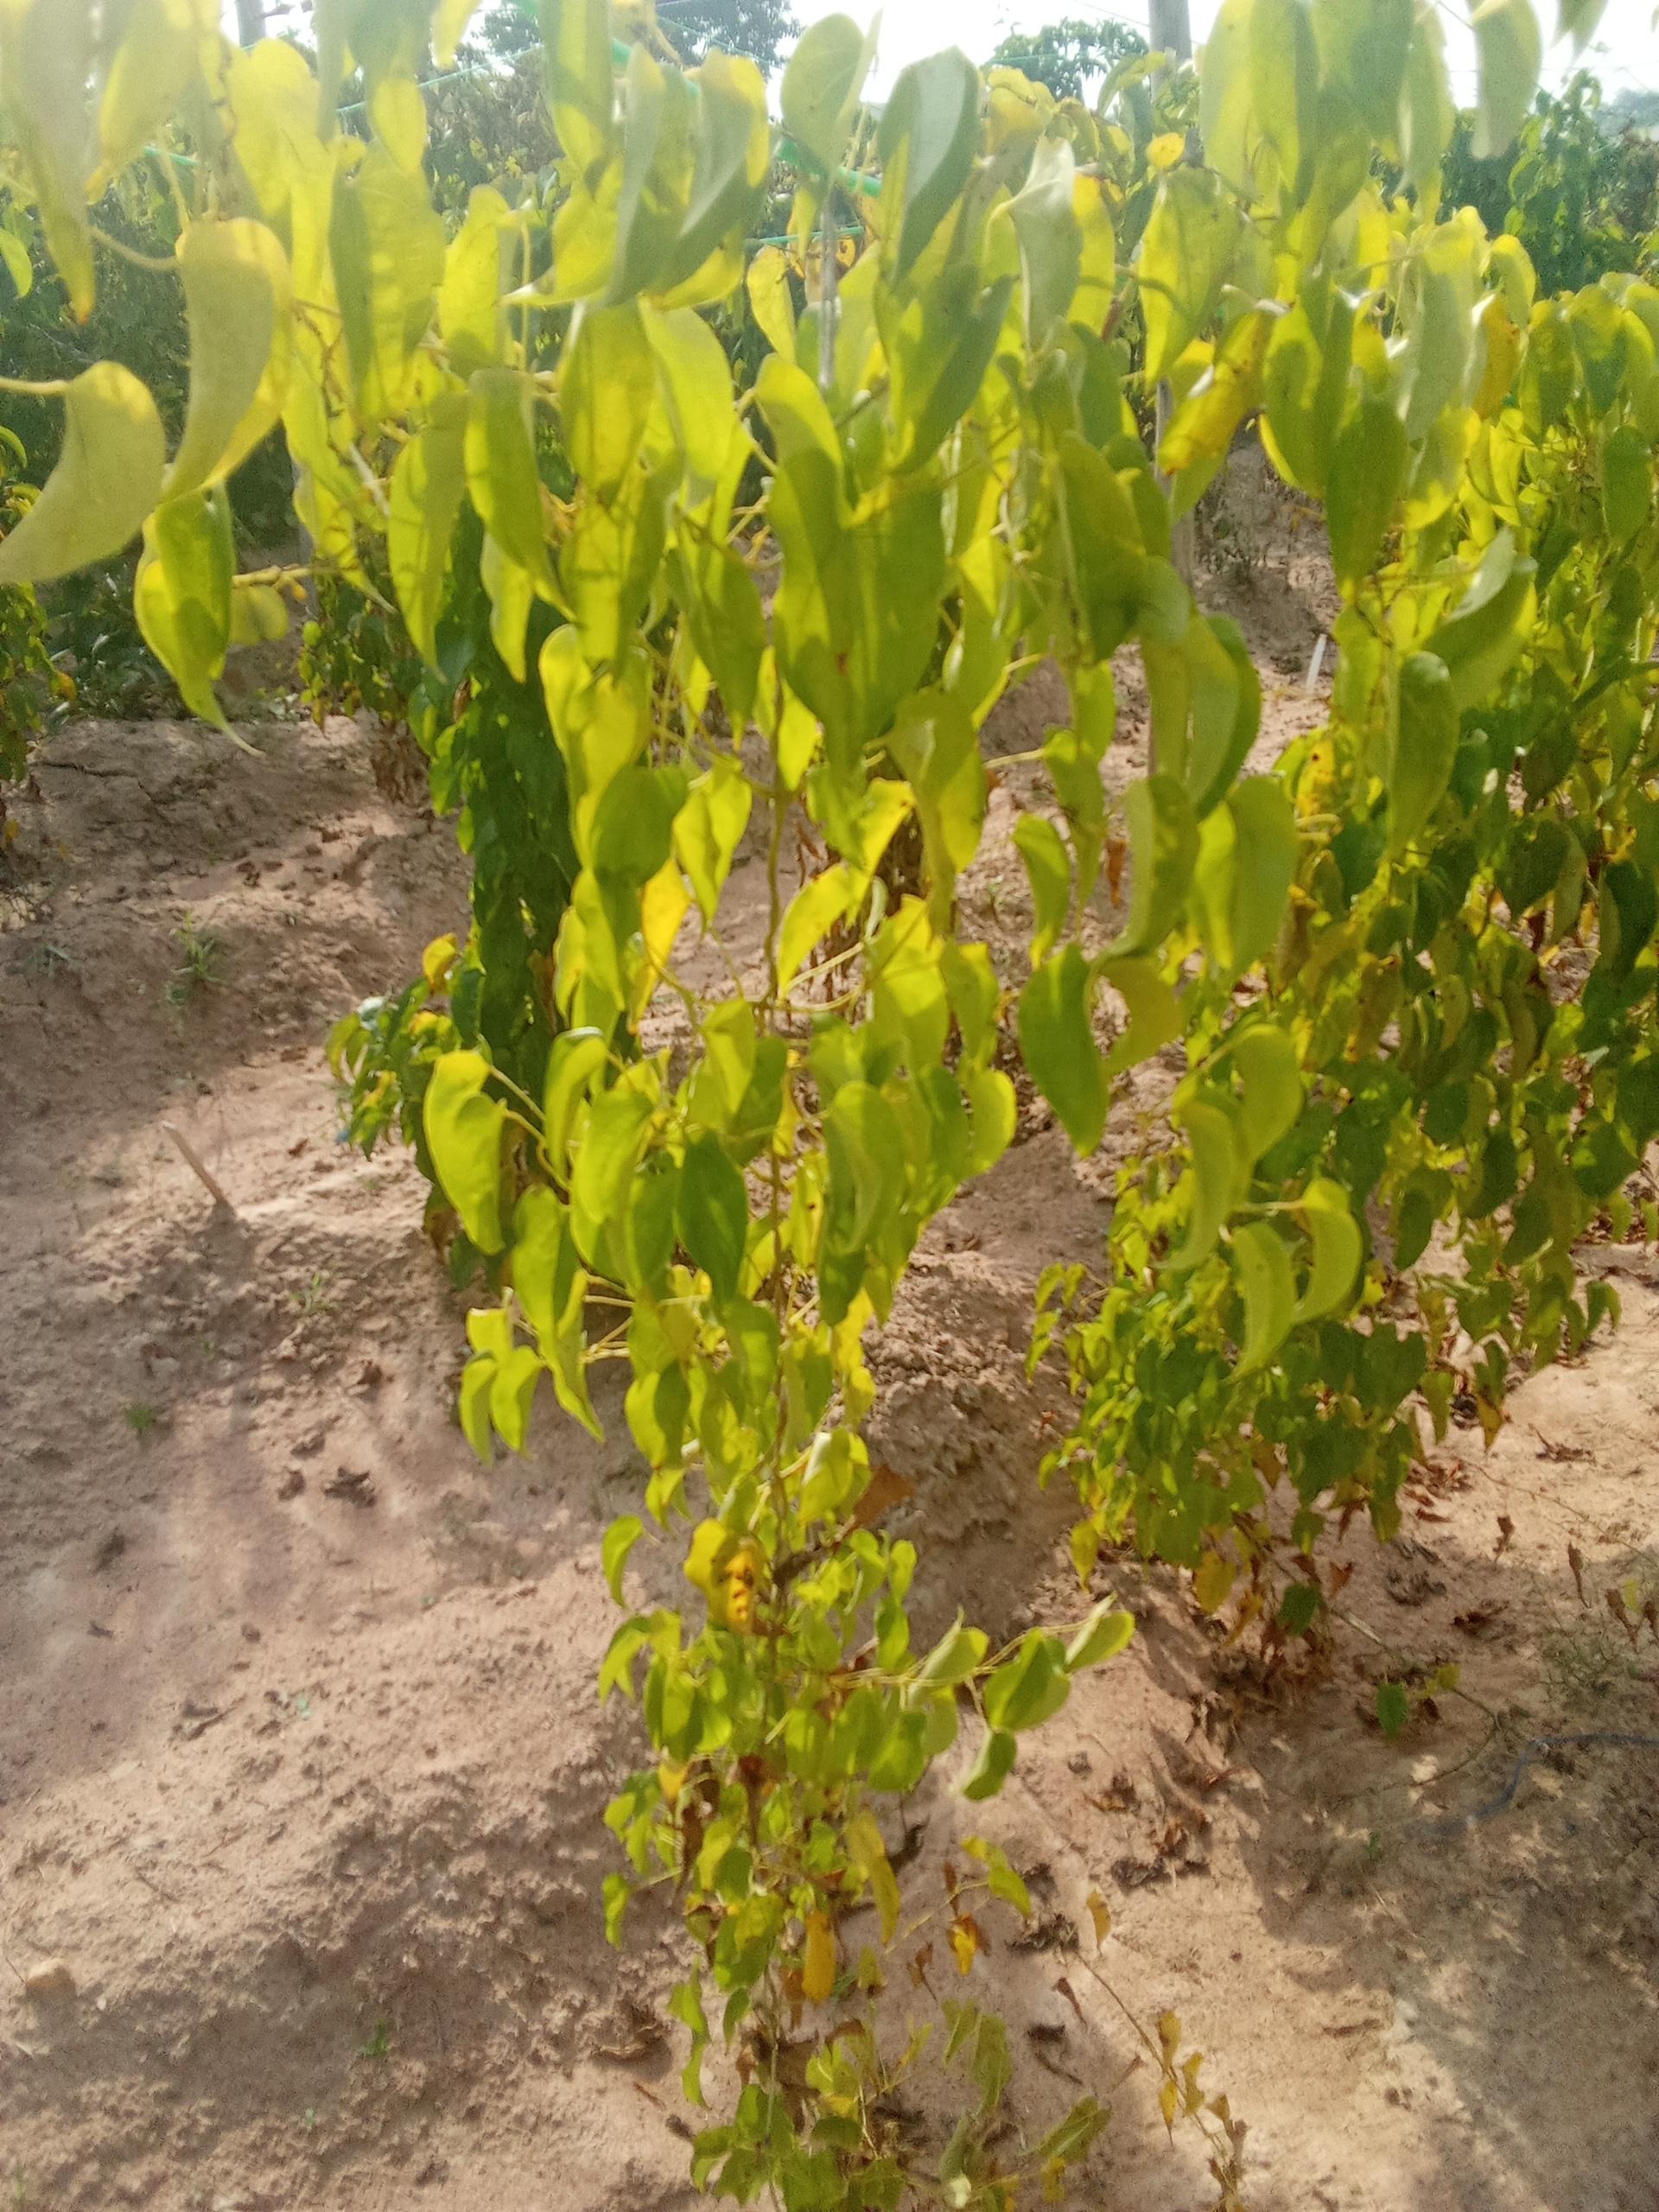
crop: yam
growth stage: maturity
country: Nigeria
